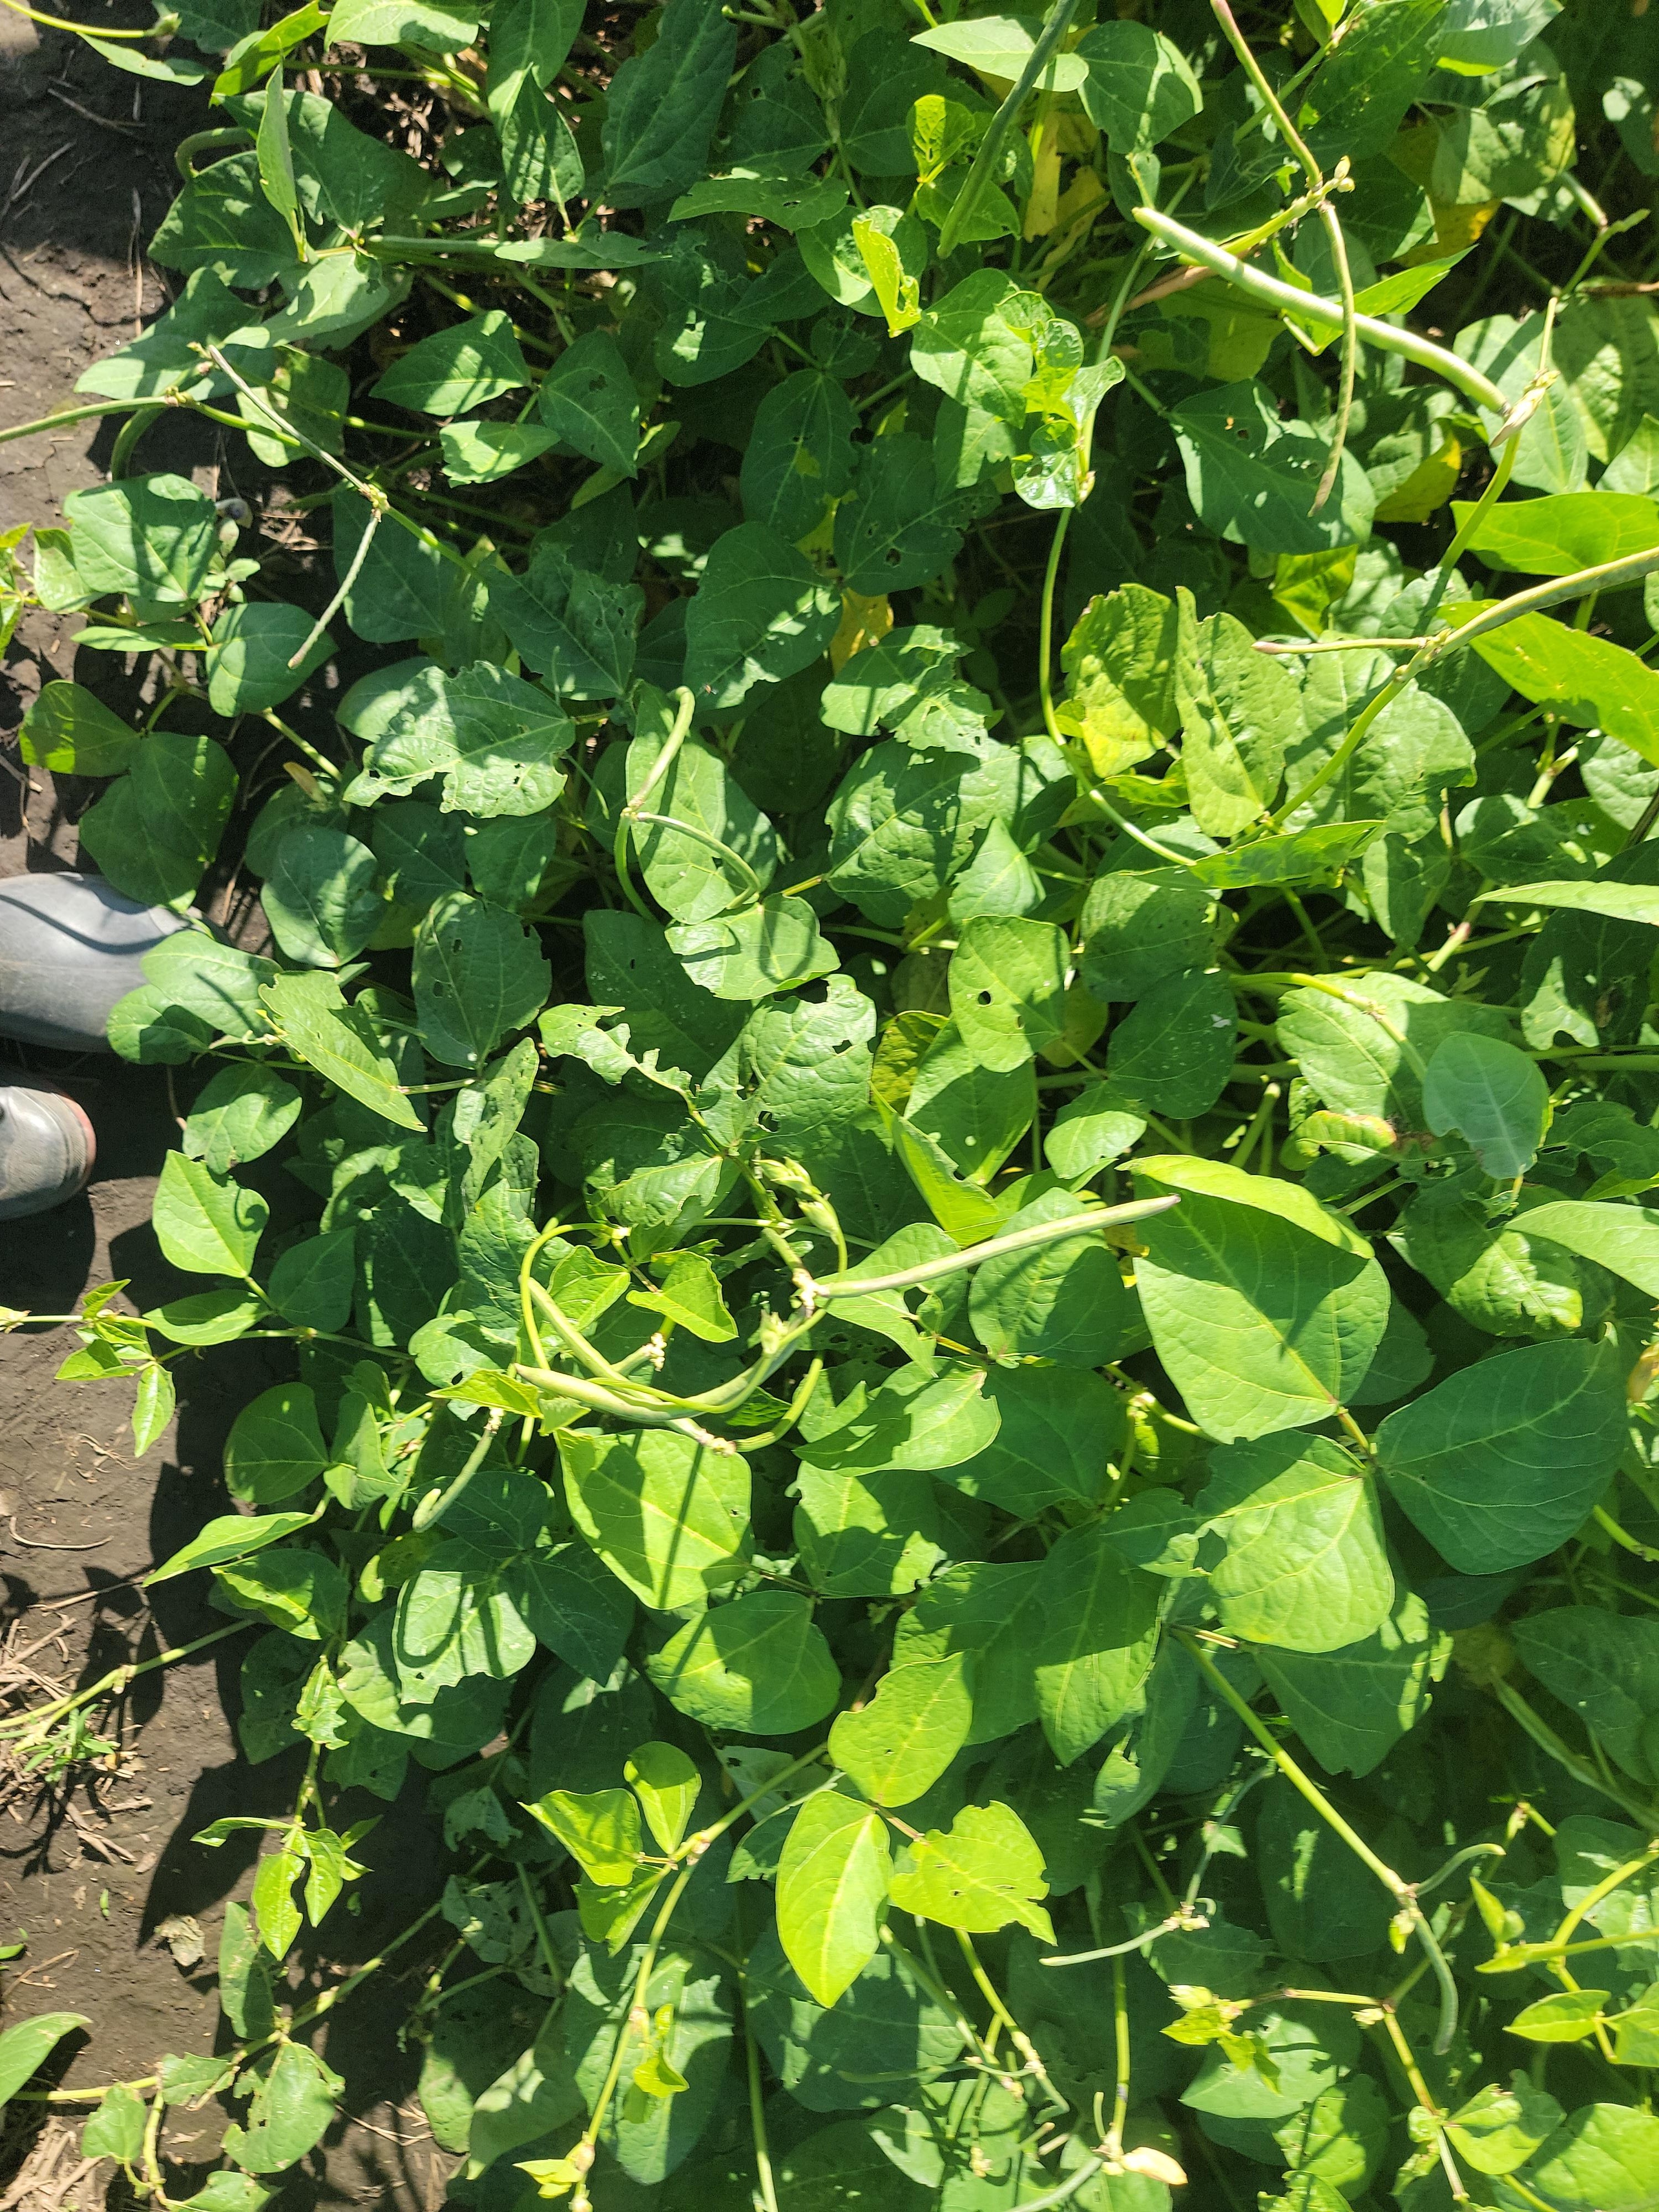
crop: cowpea
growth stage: development pod
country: Tanzania
